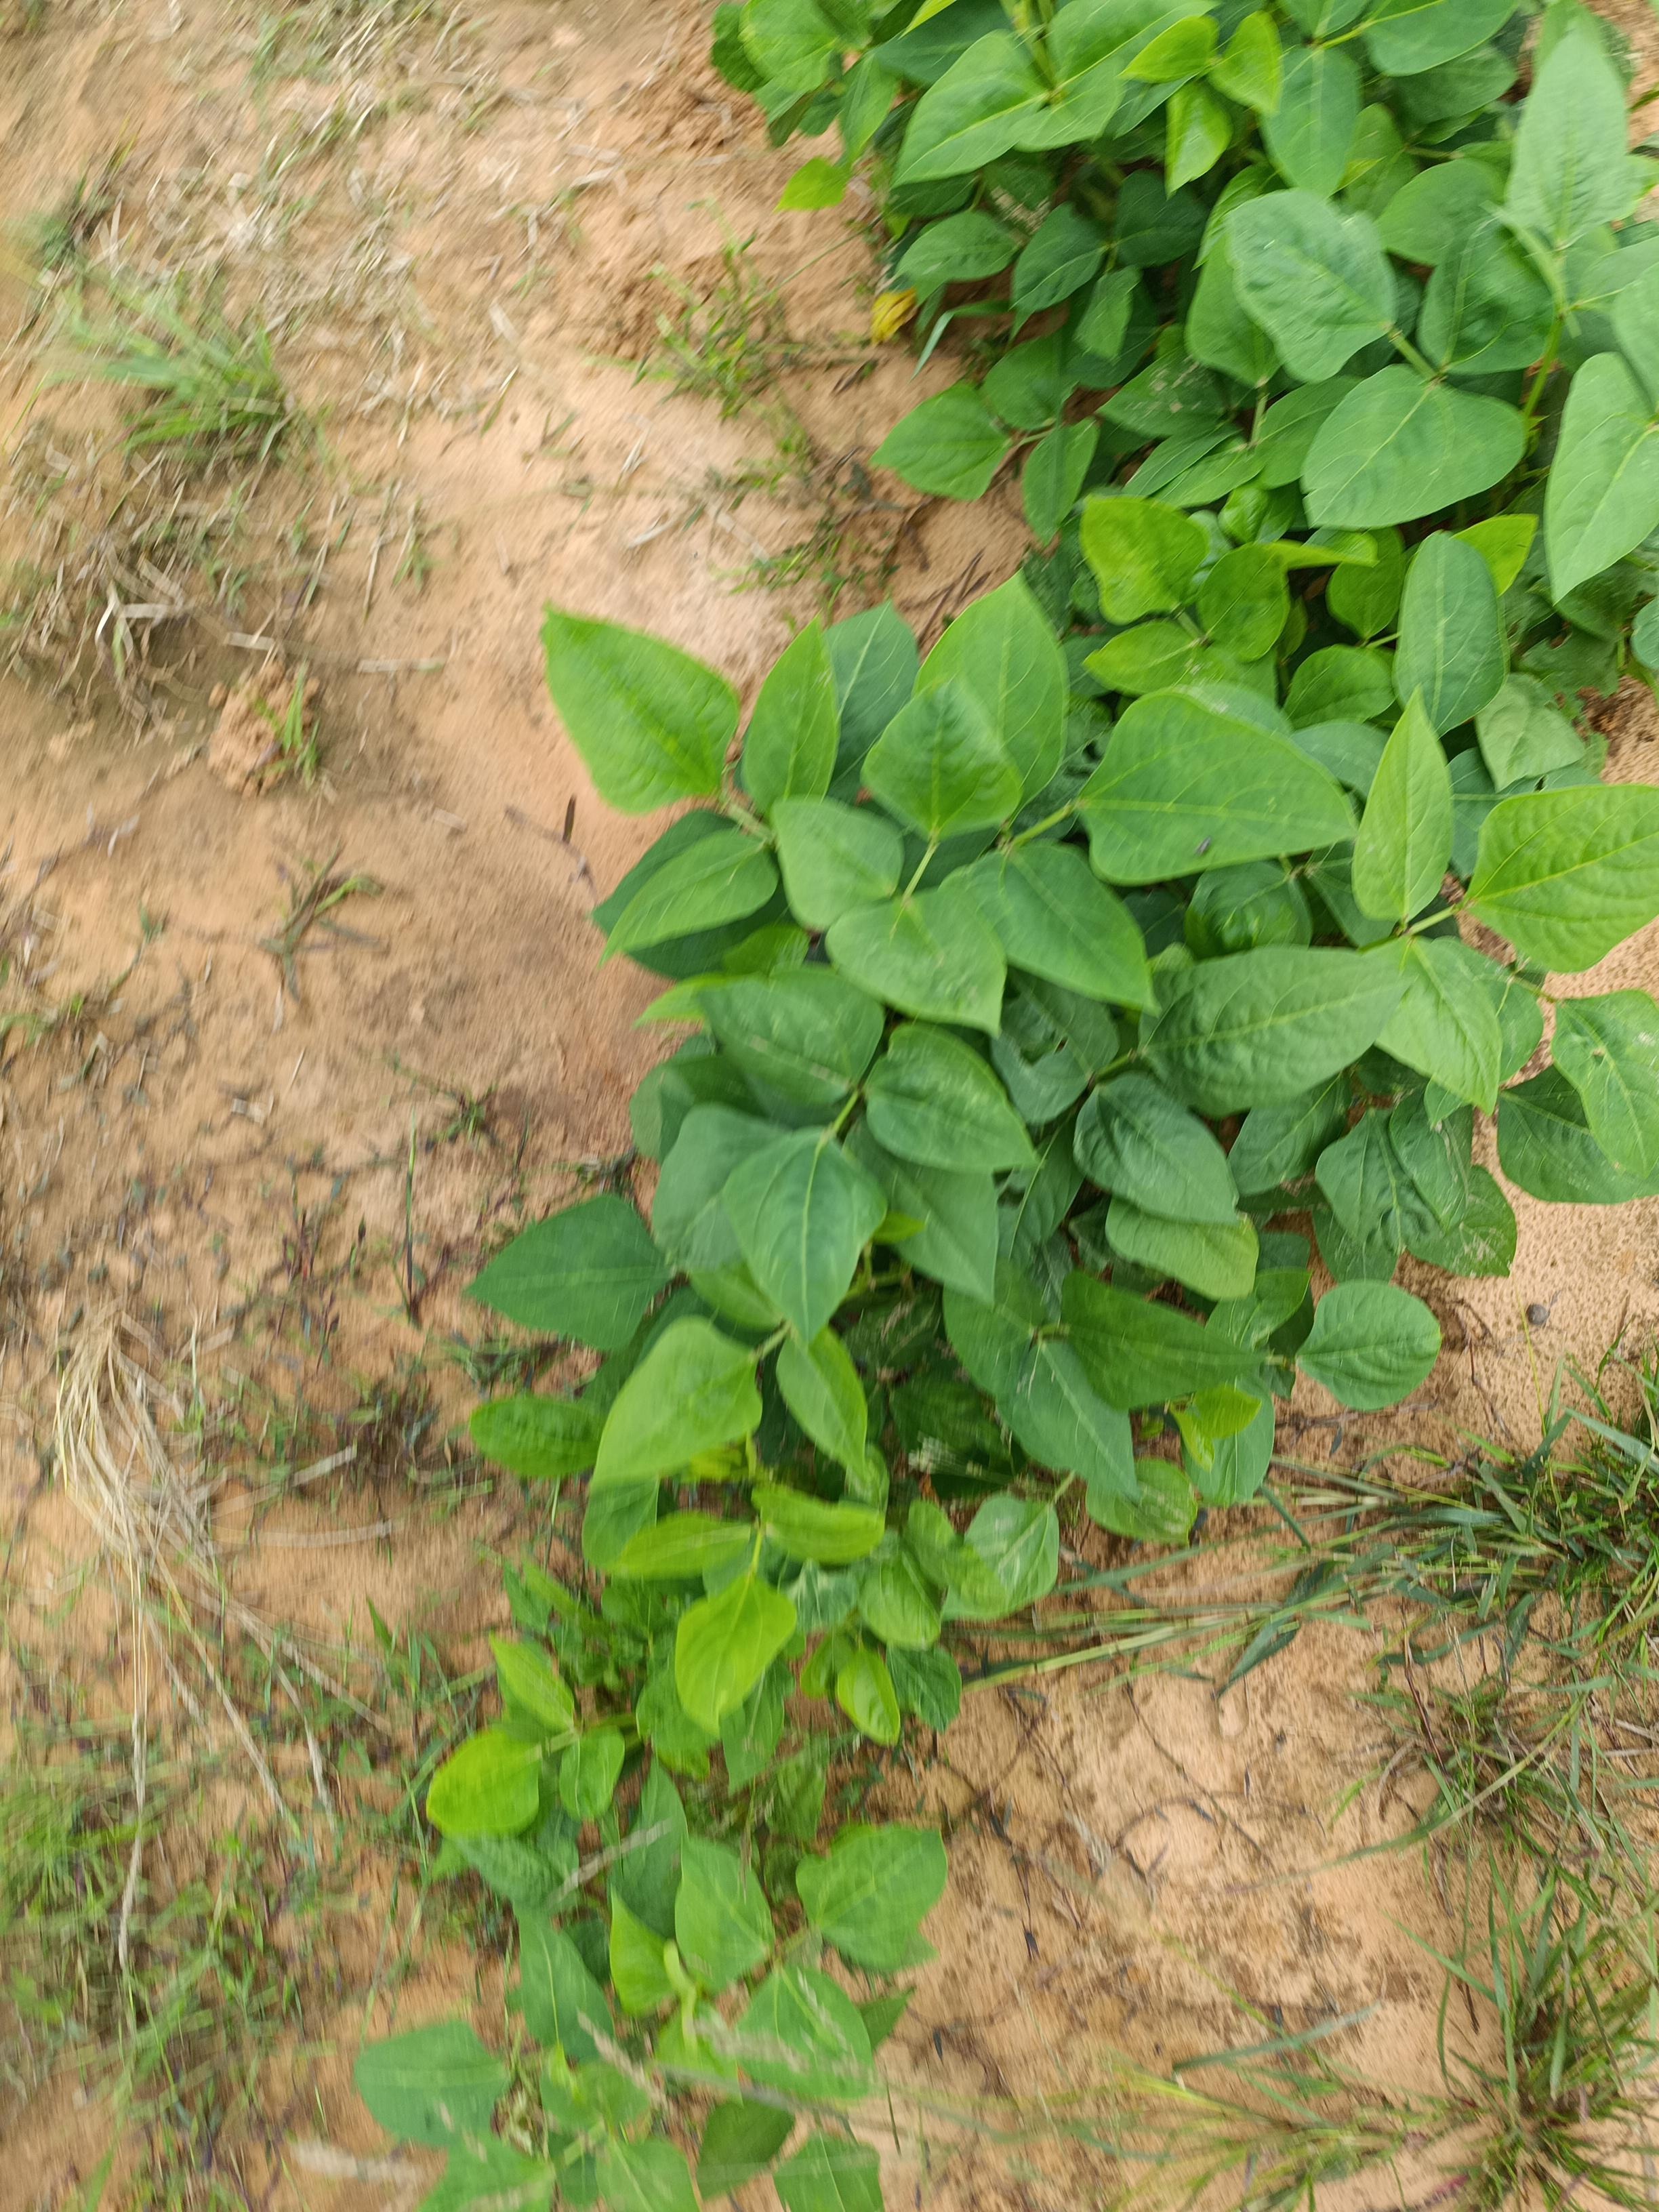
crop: cowpea
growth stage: emergence
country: Nigeria
